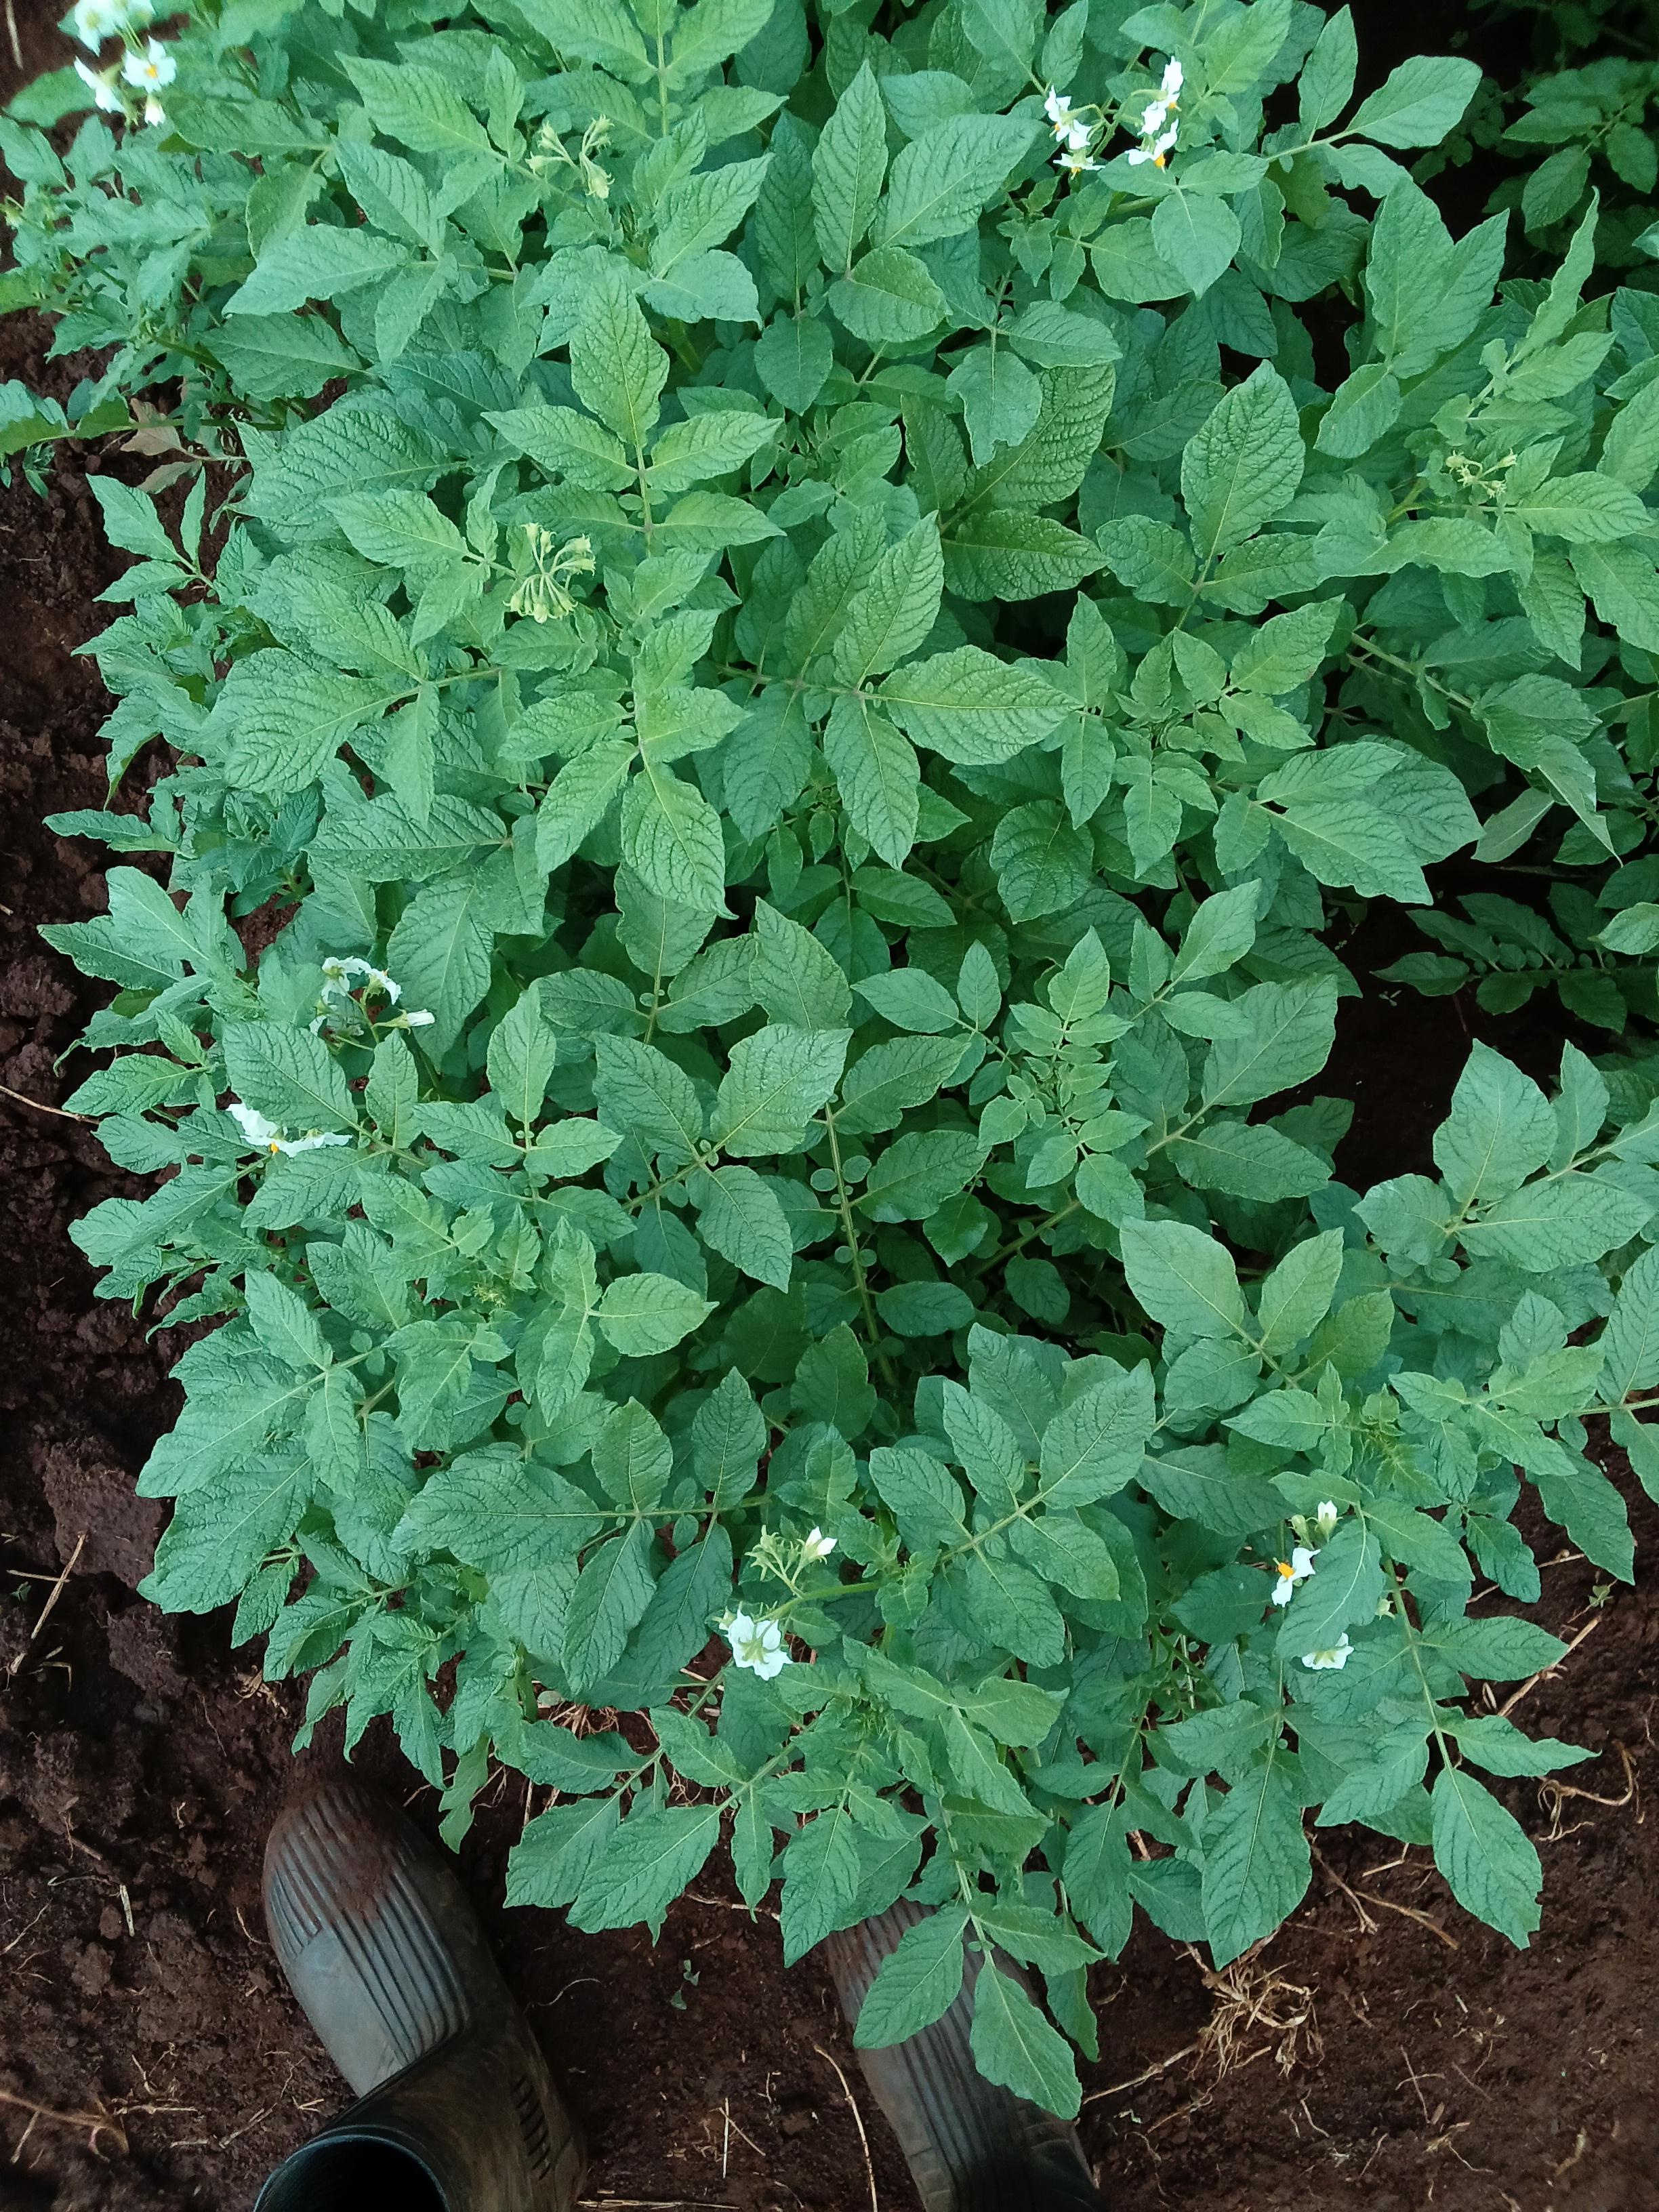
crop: potato
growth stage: flowering
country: Kenya
